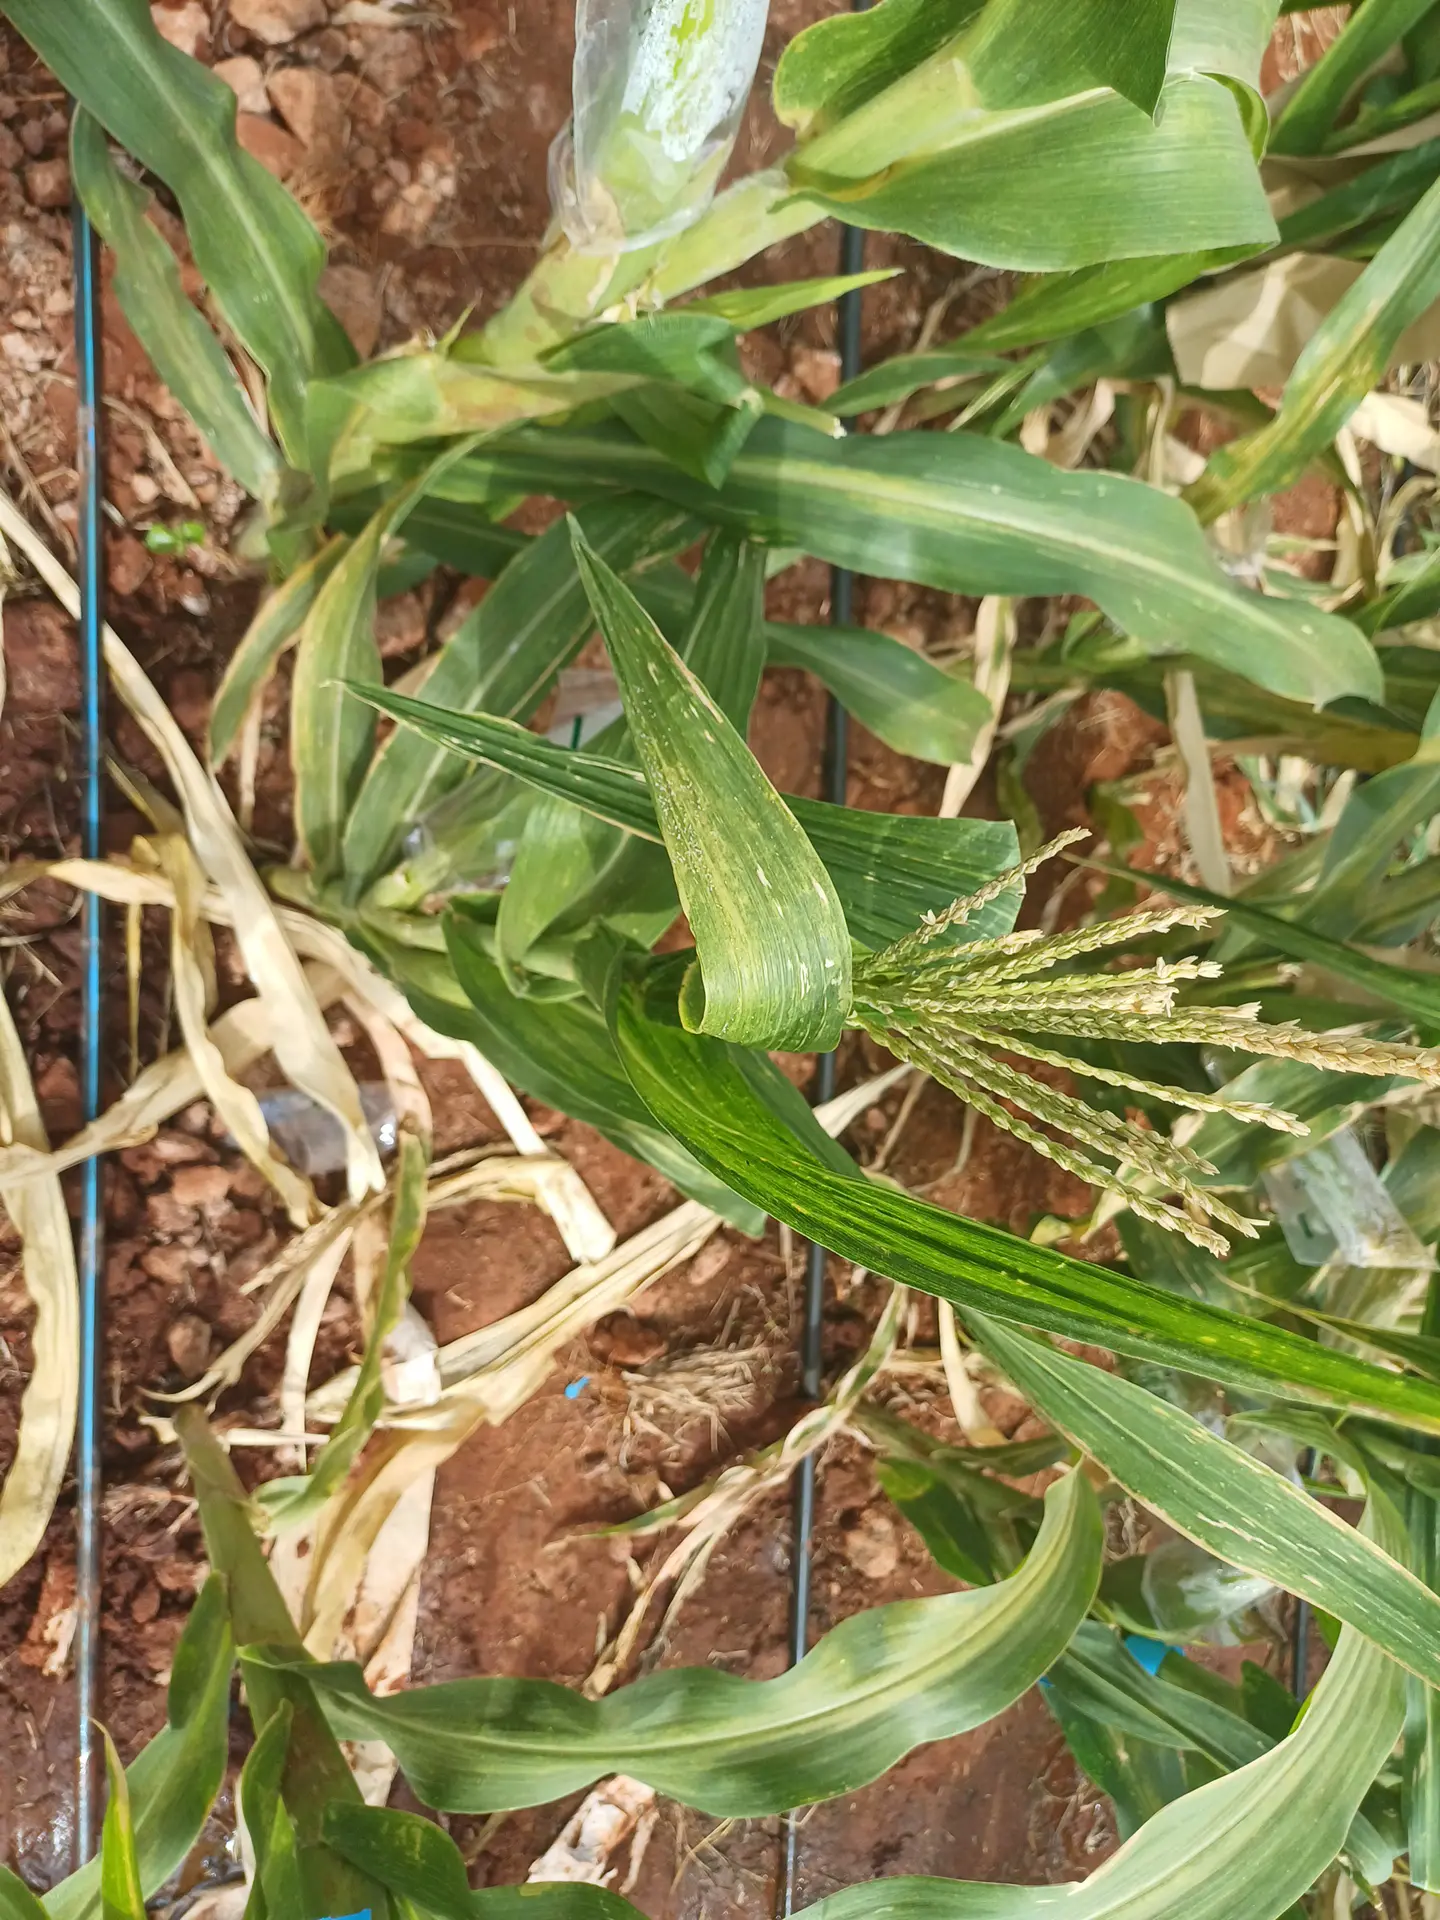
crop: maize
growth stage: flowering
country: Kenya
